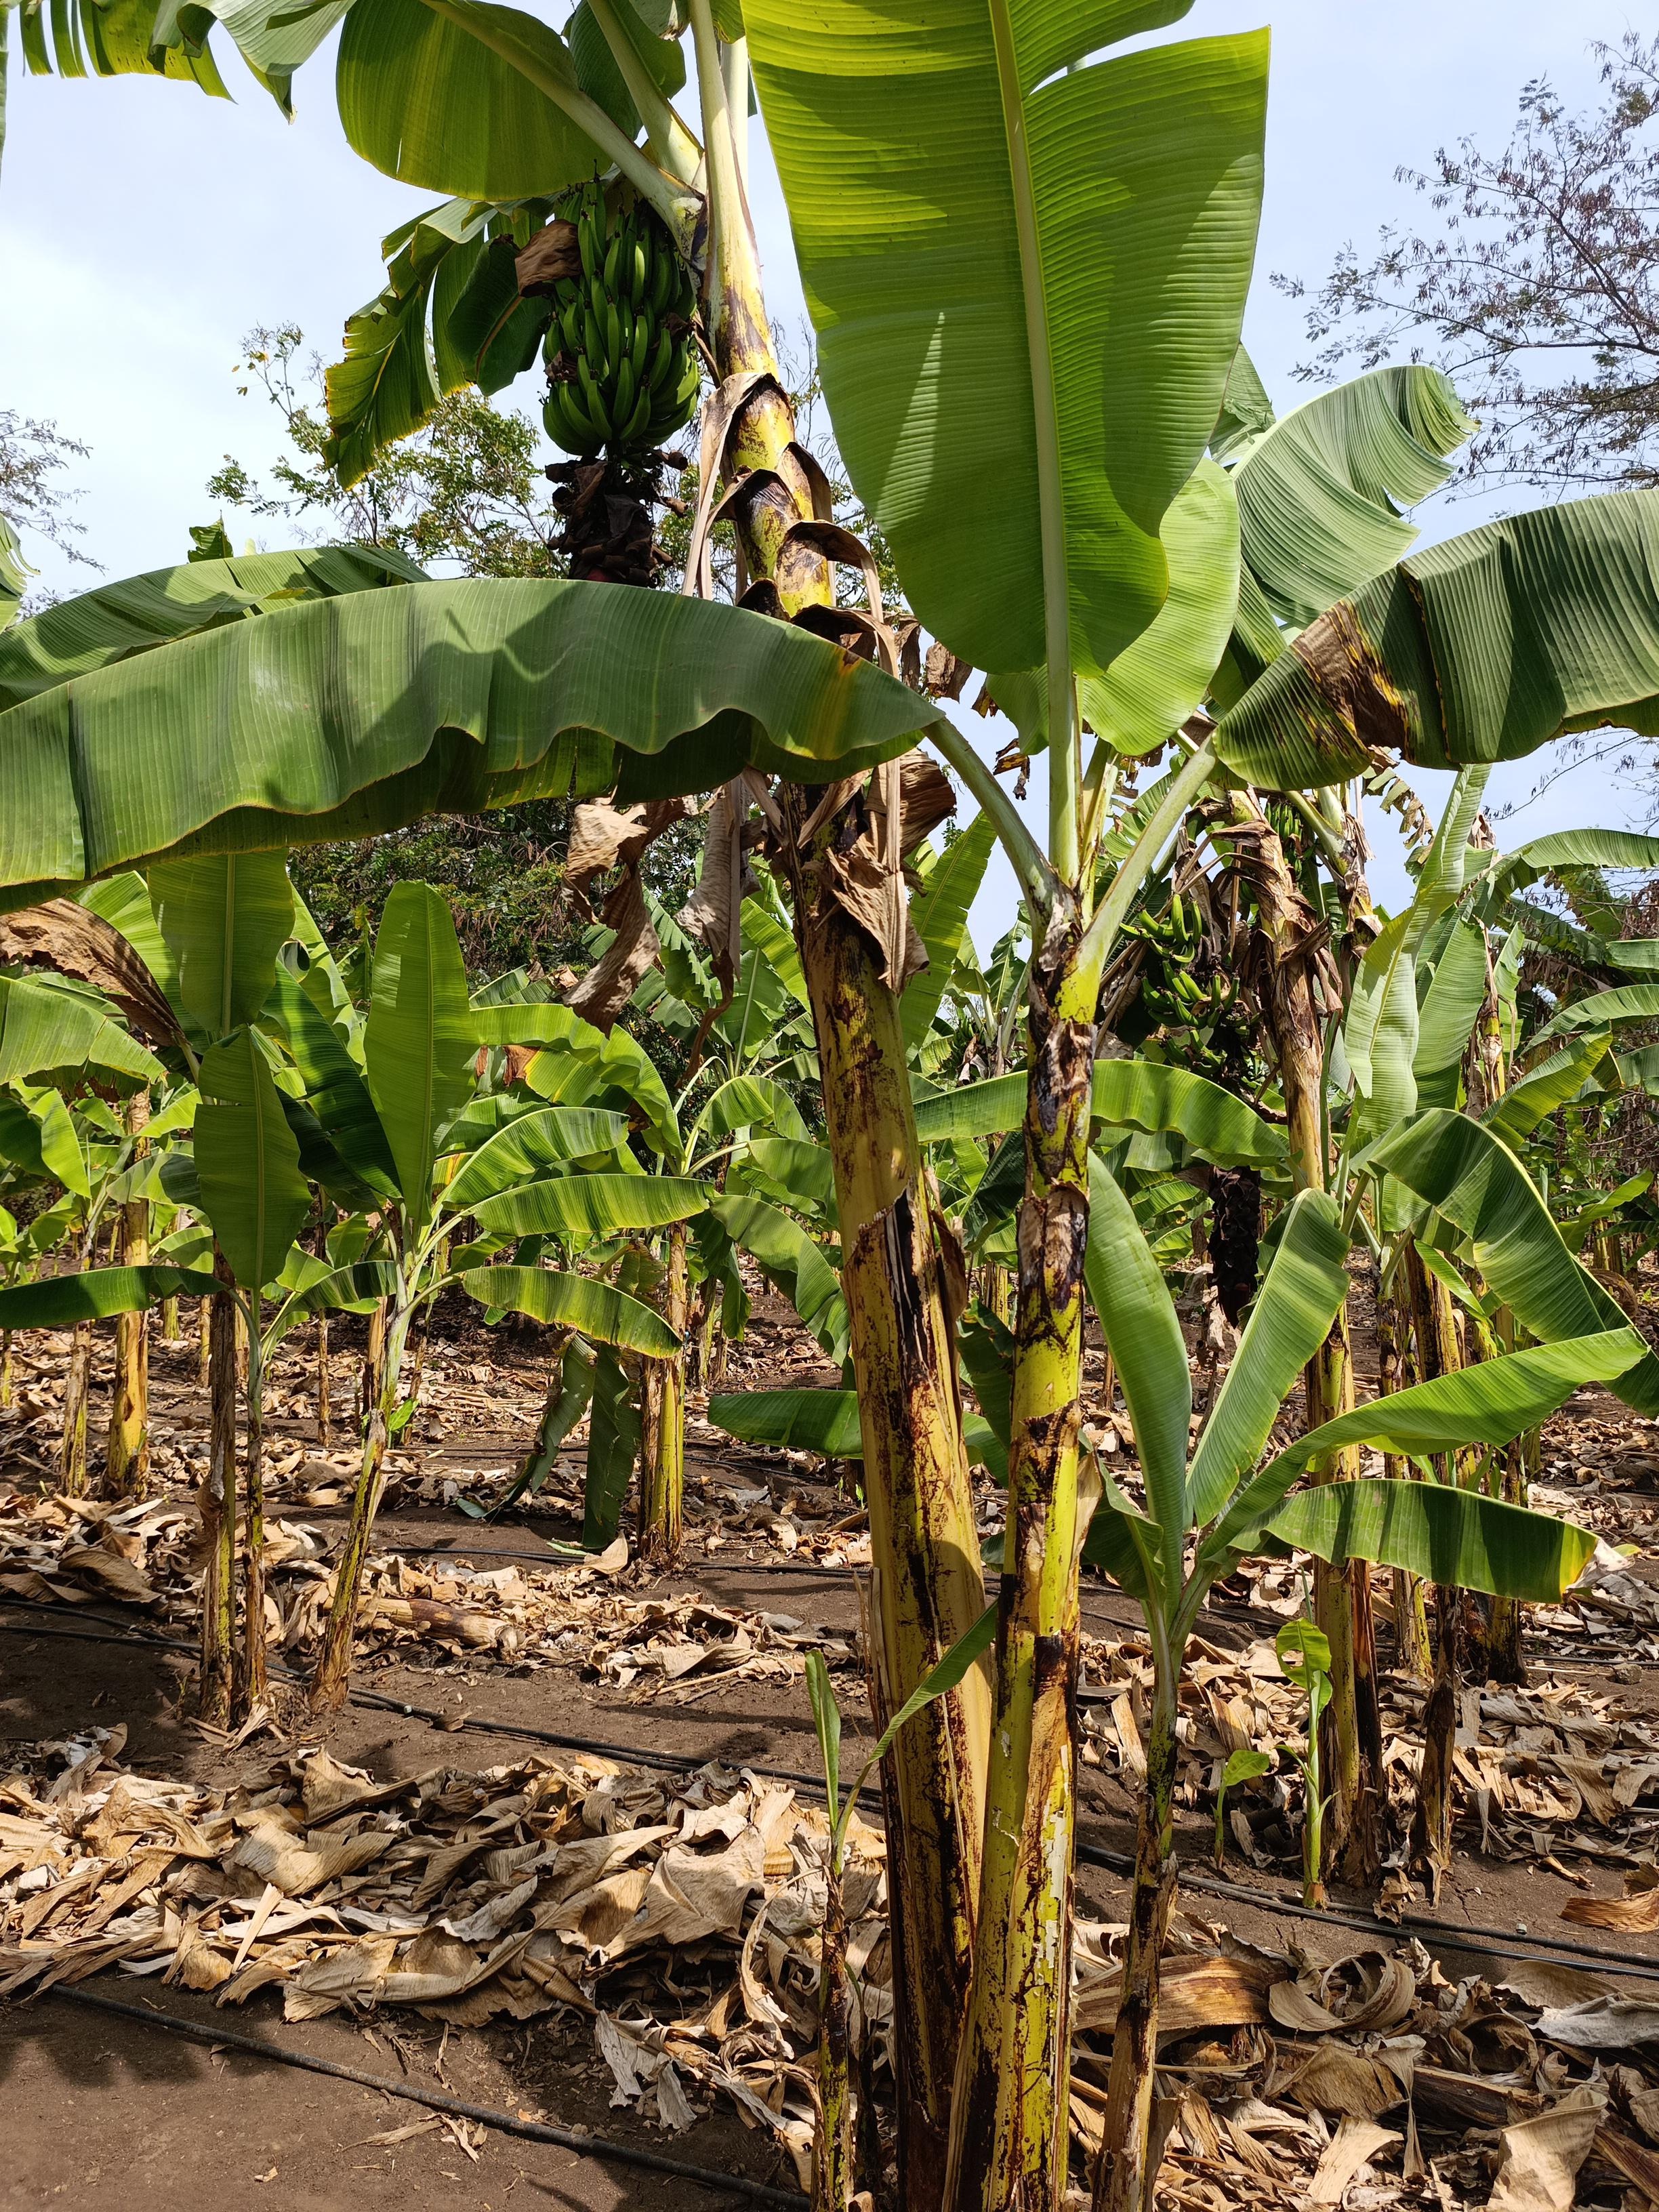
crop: banana
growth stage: development fruit
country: Tanzania
